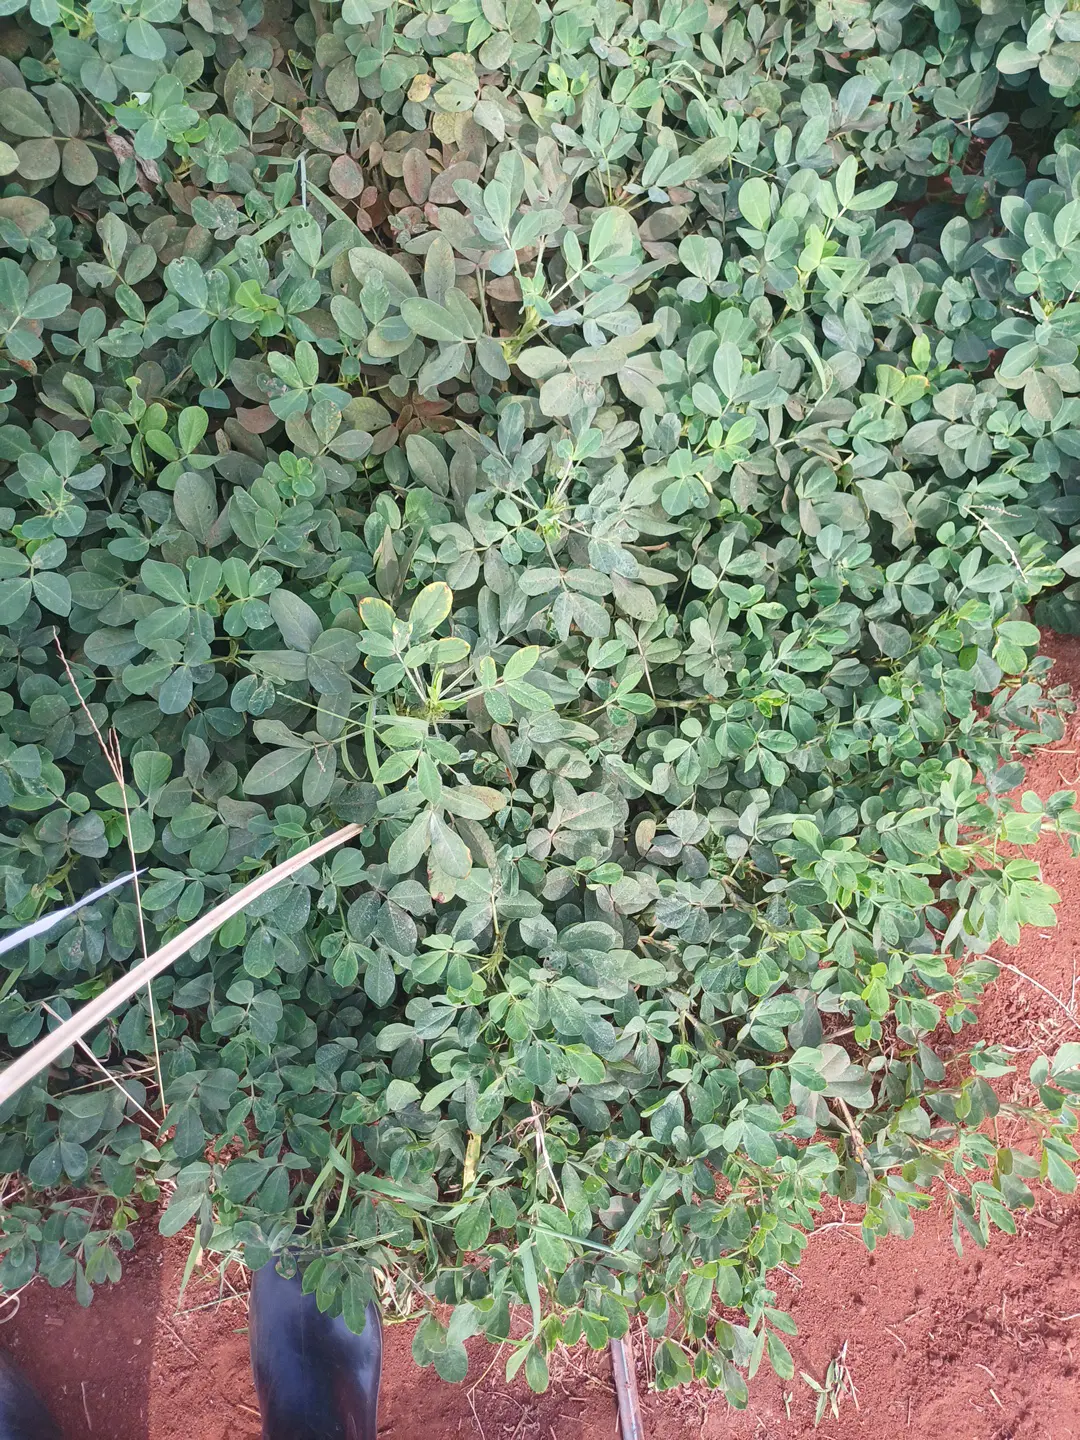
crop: groundnut
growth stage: pegging
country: Kenya
